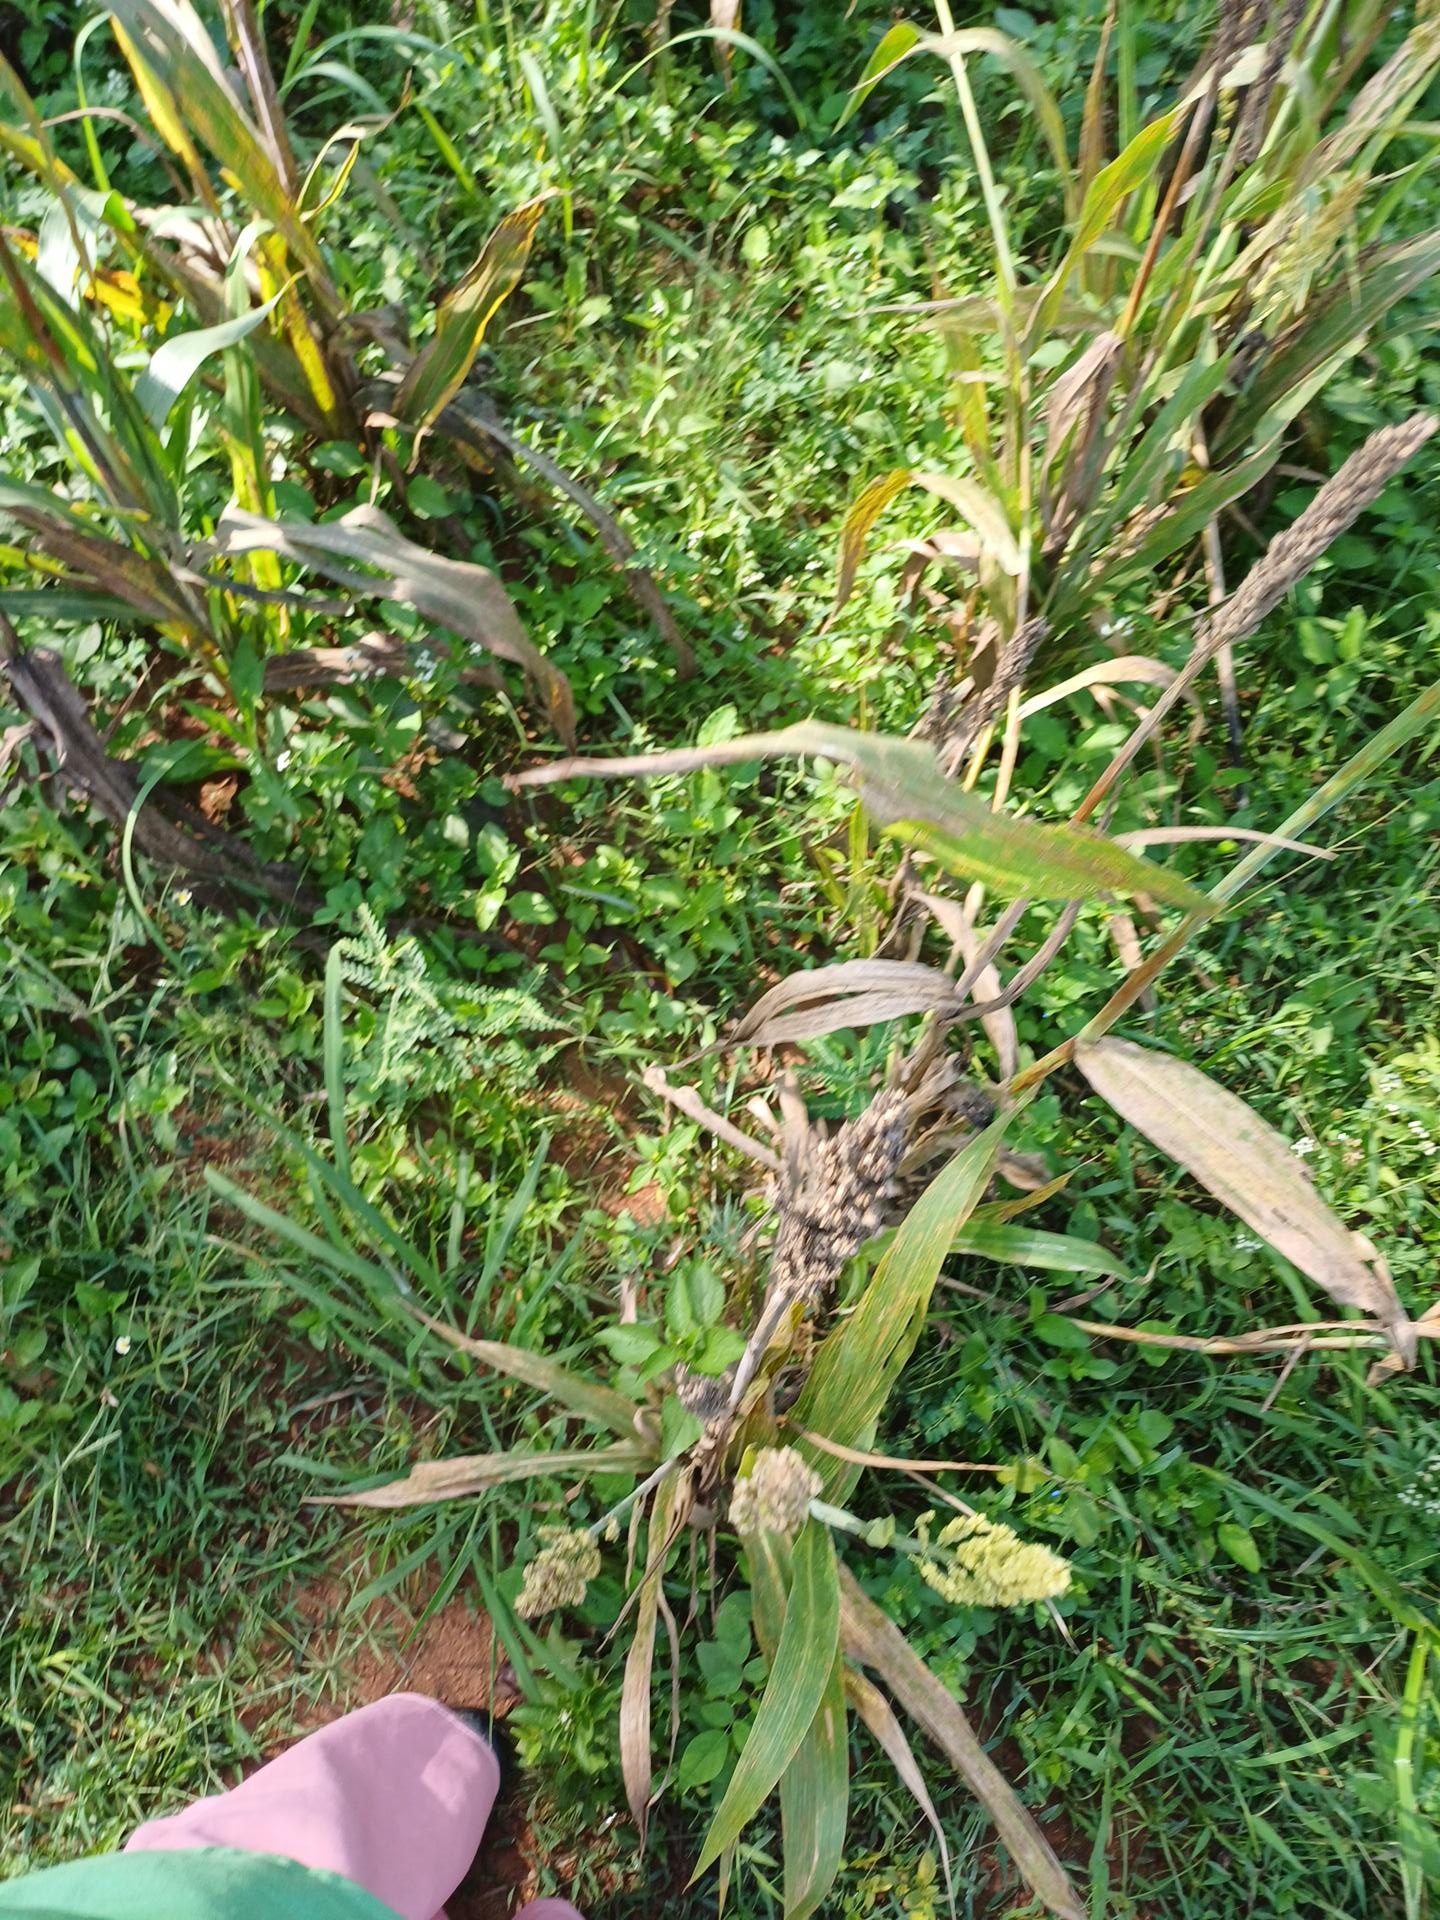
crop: sorghum
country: Kenya
